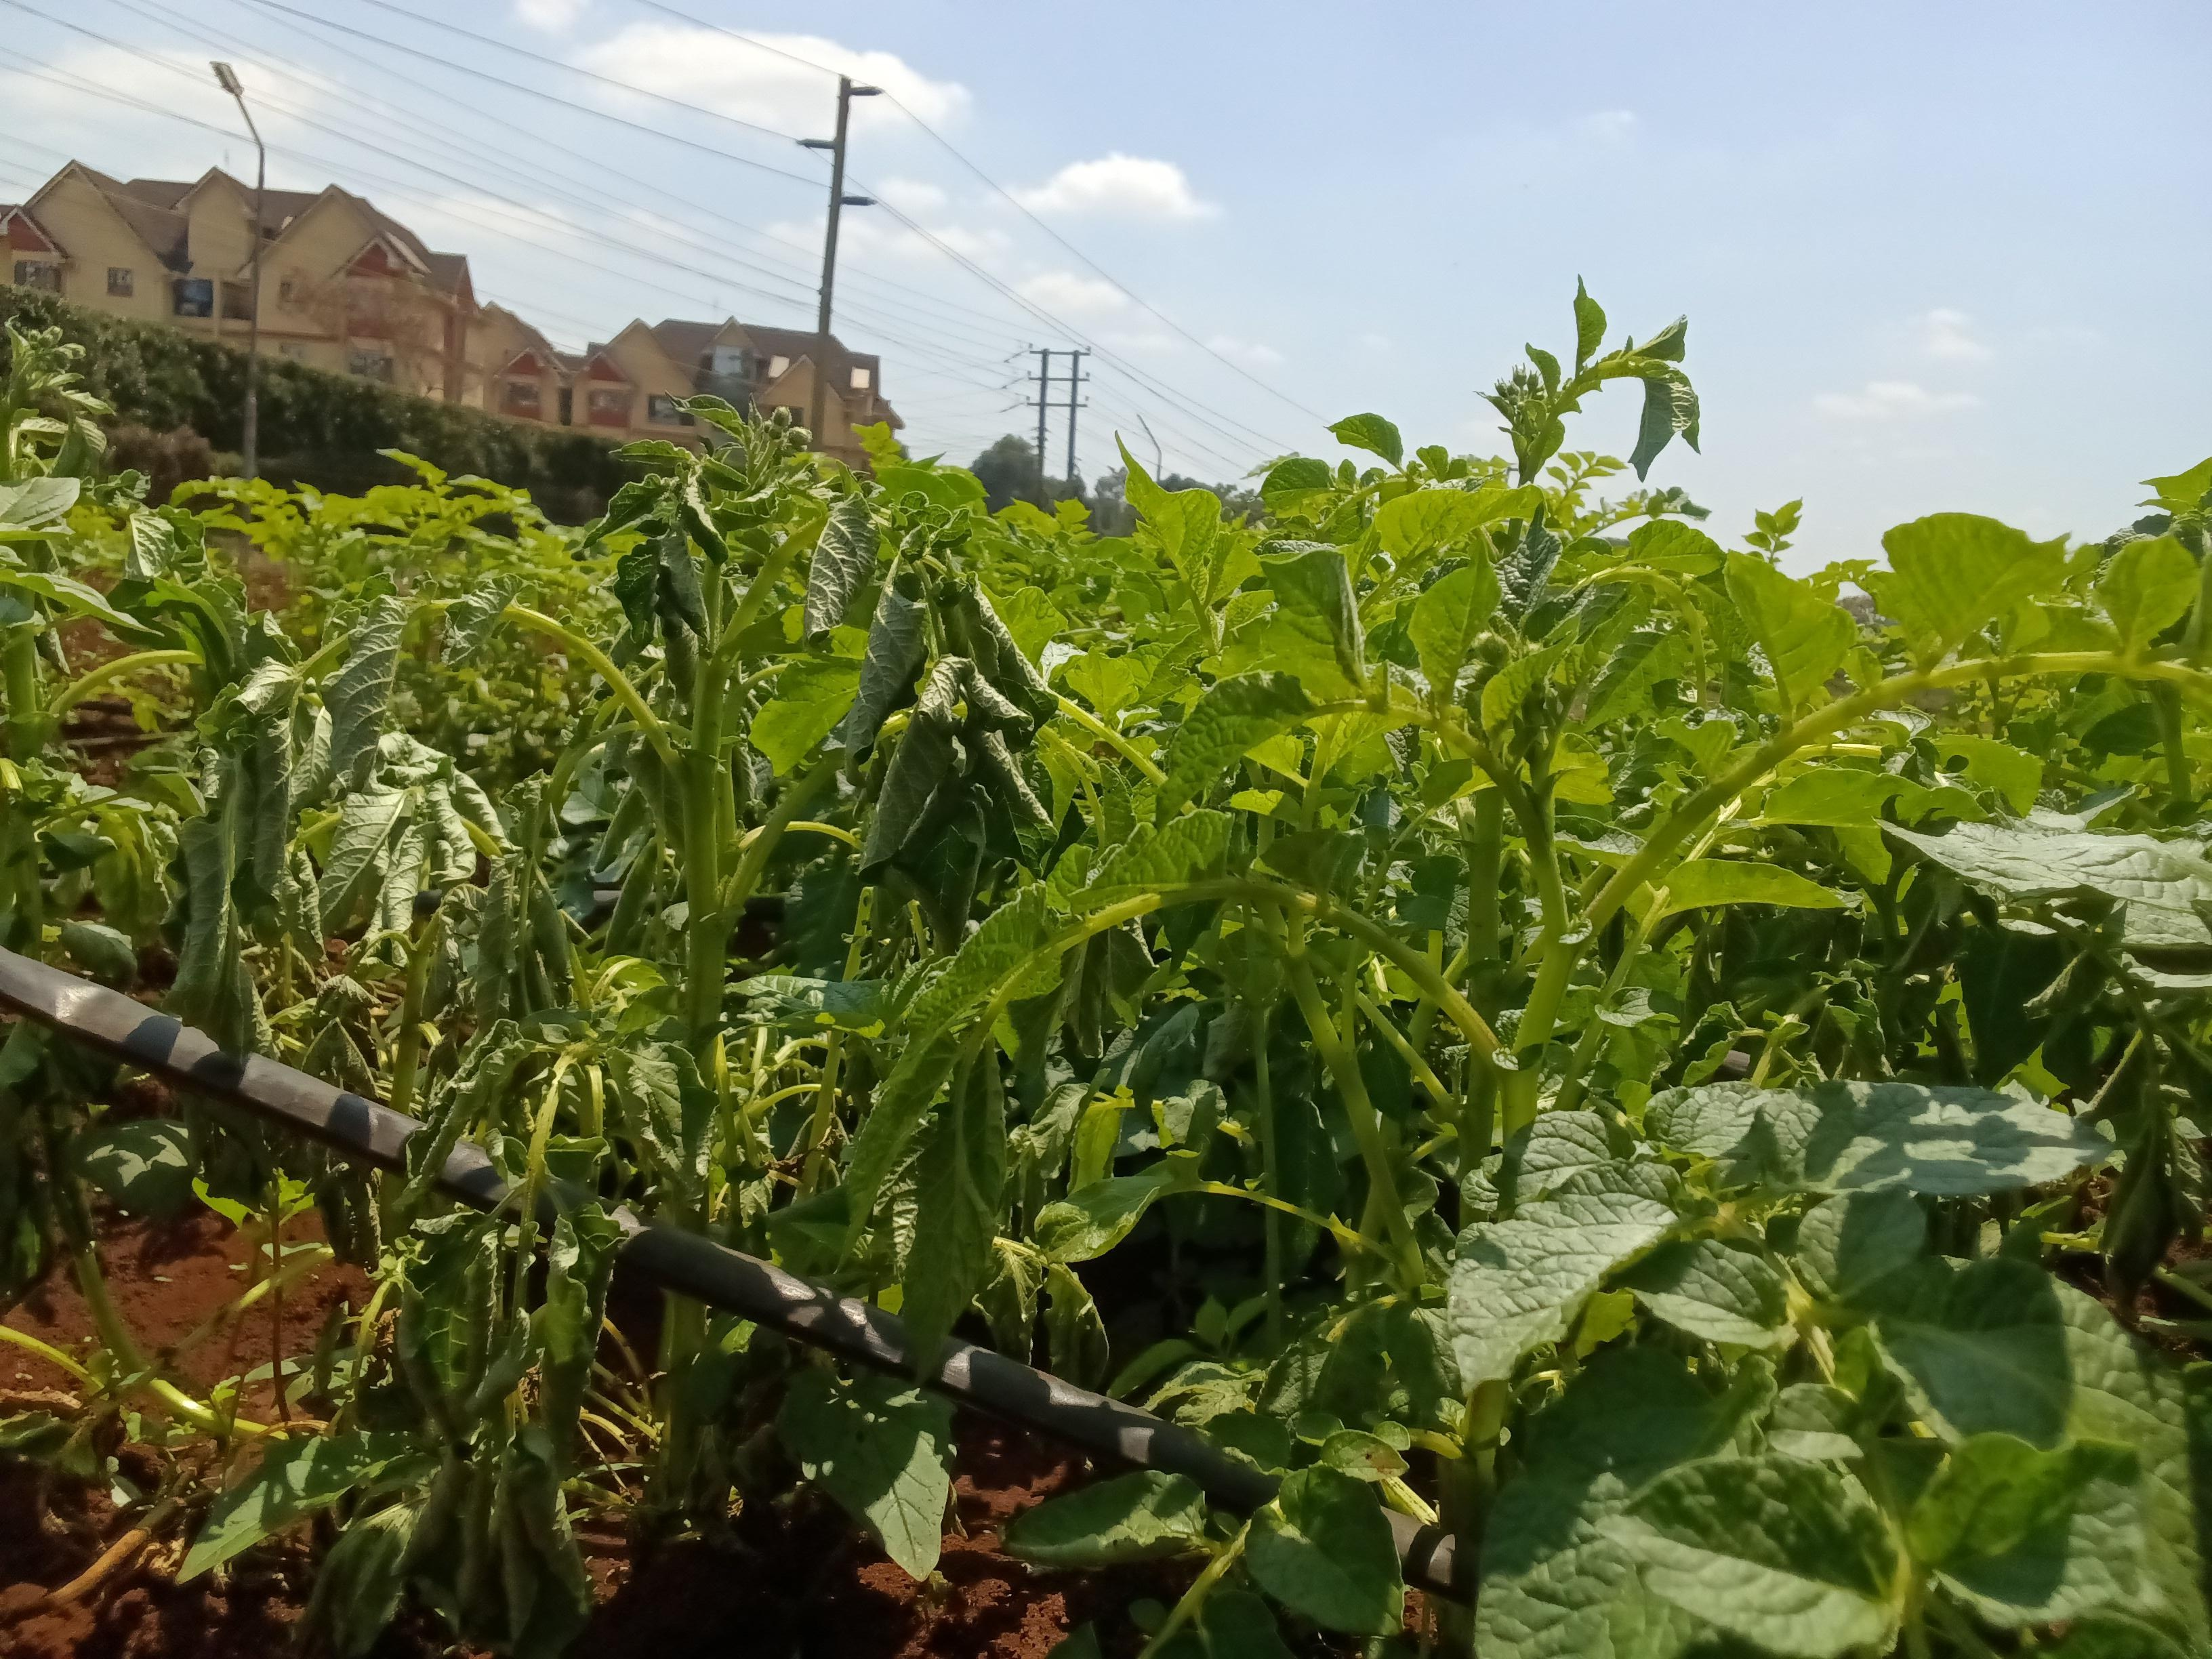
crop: potato
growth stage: vegetative
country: Kenya
